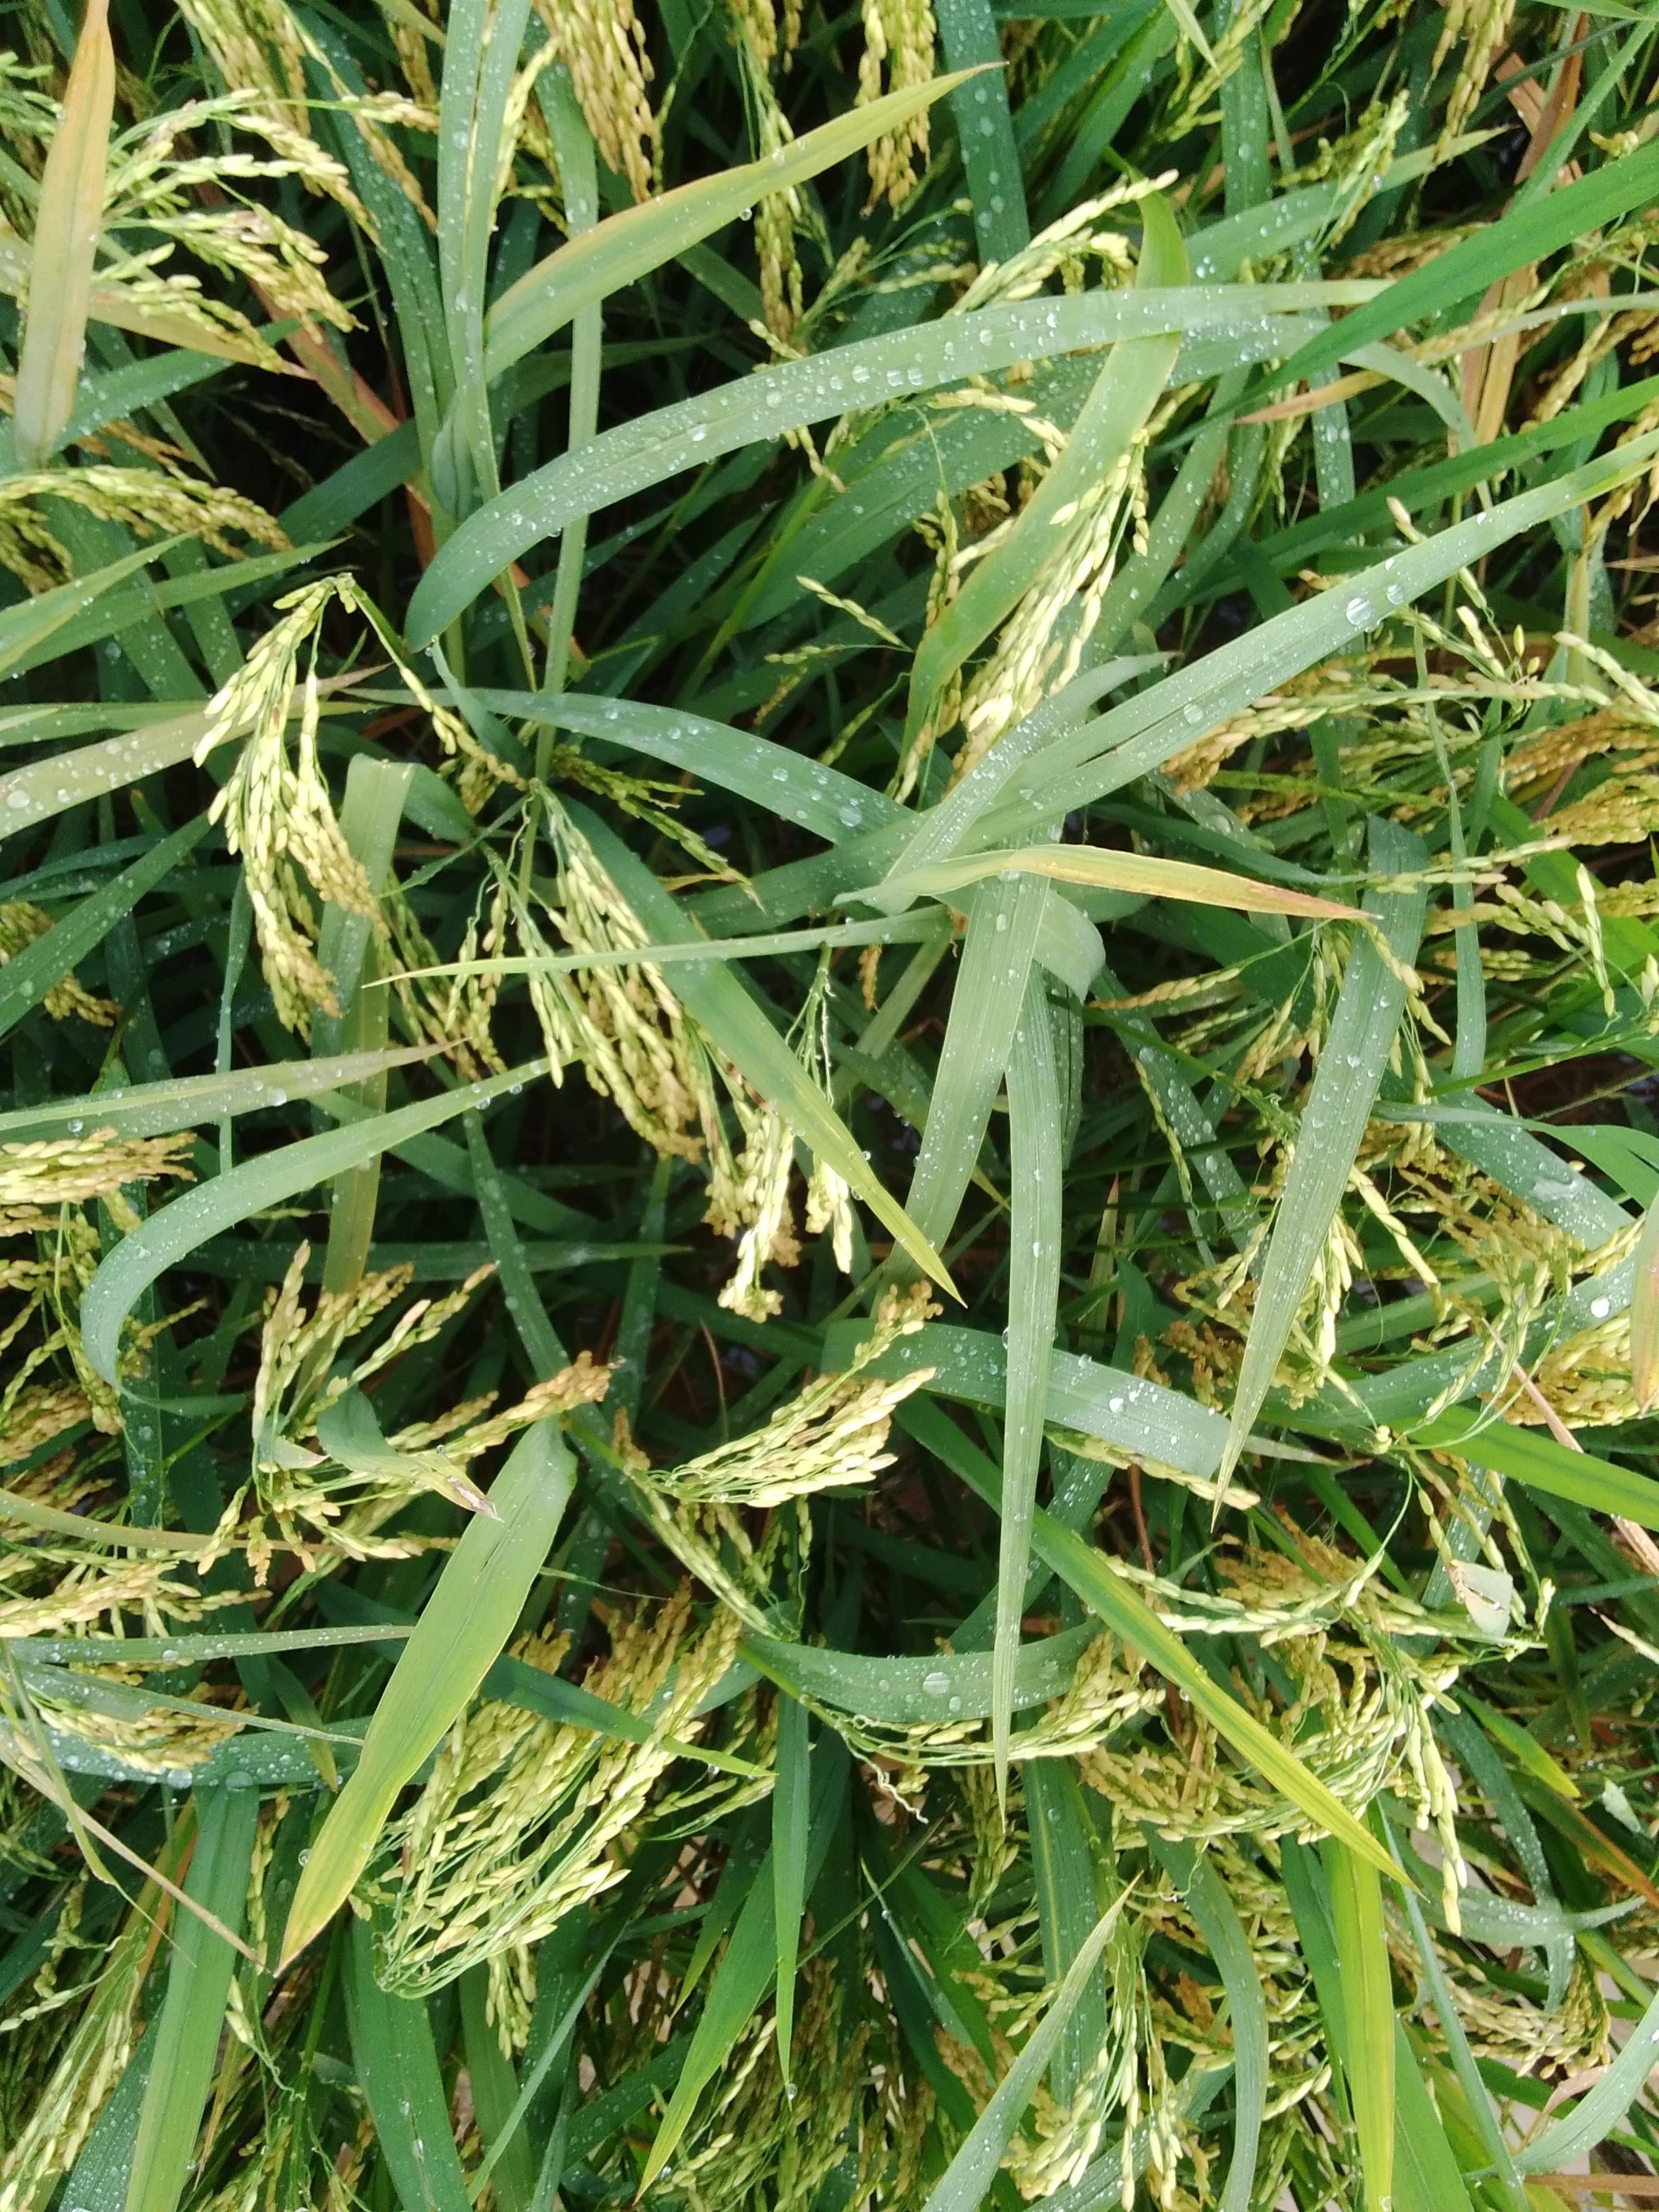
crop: rice
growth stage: ripening
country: Nigeria
